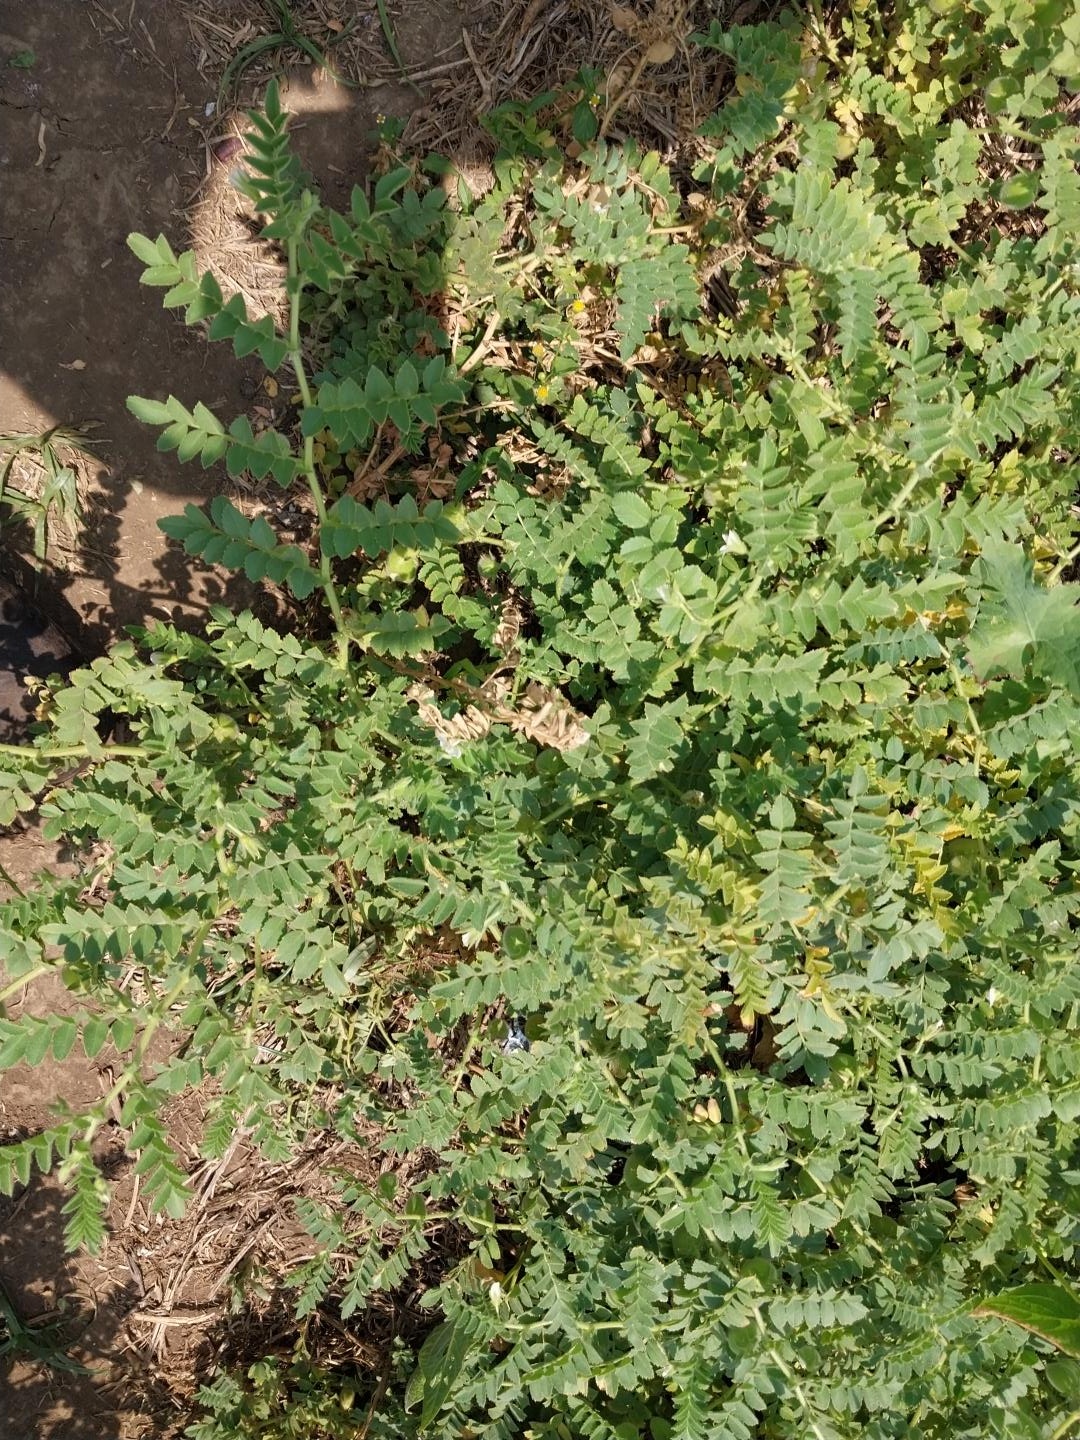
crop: chickpea
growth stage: development pod
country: Tanzania
